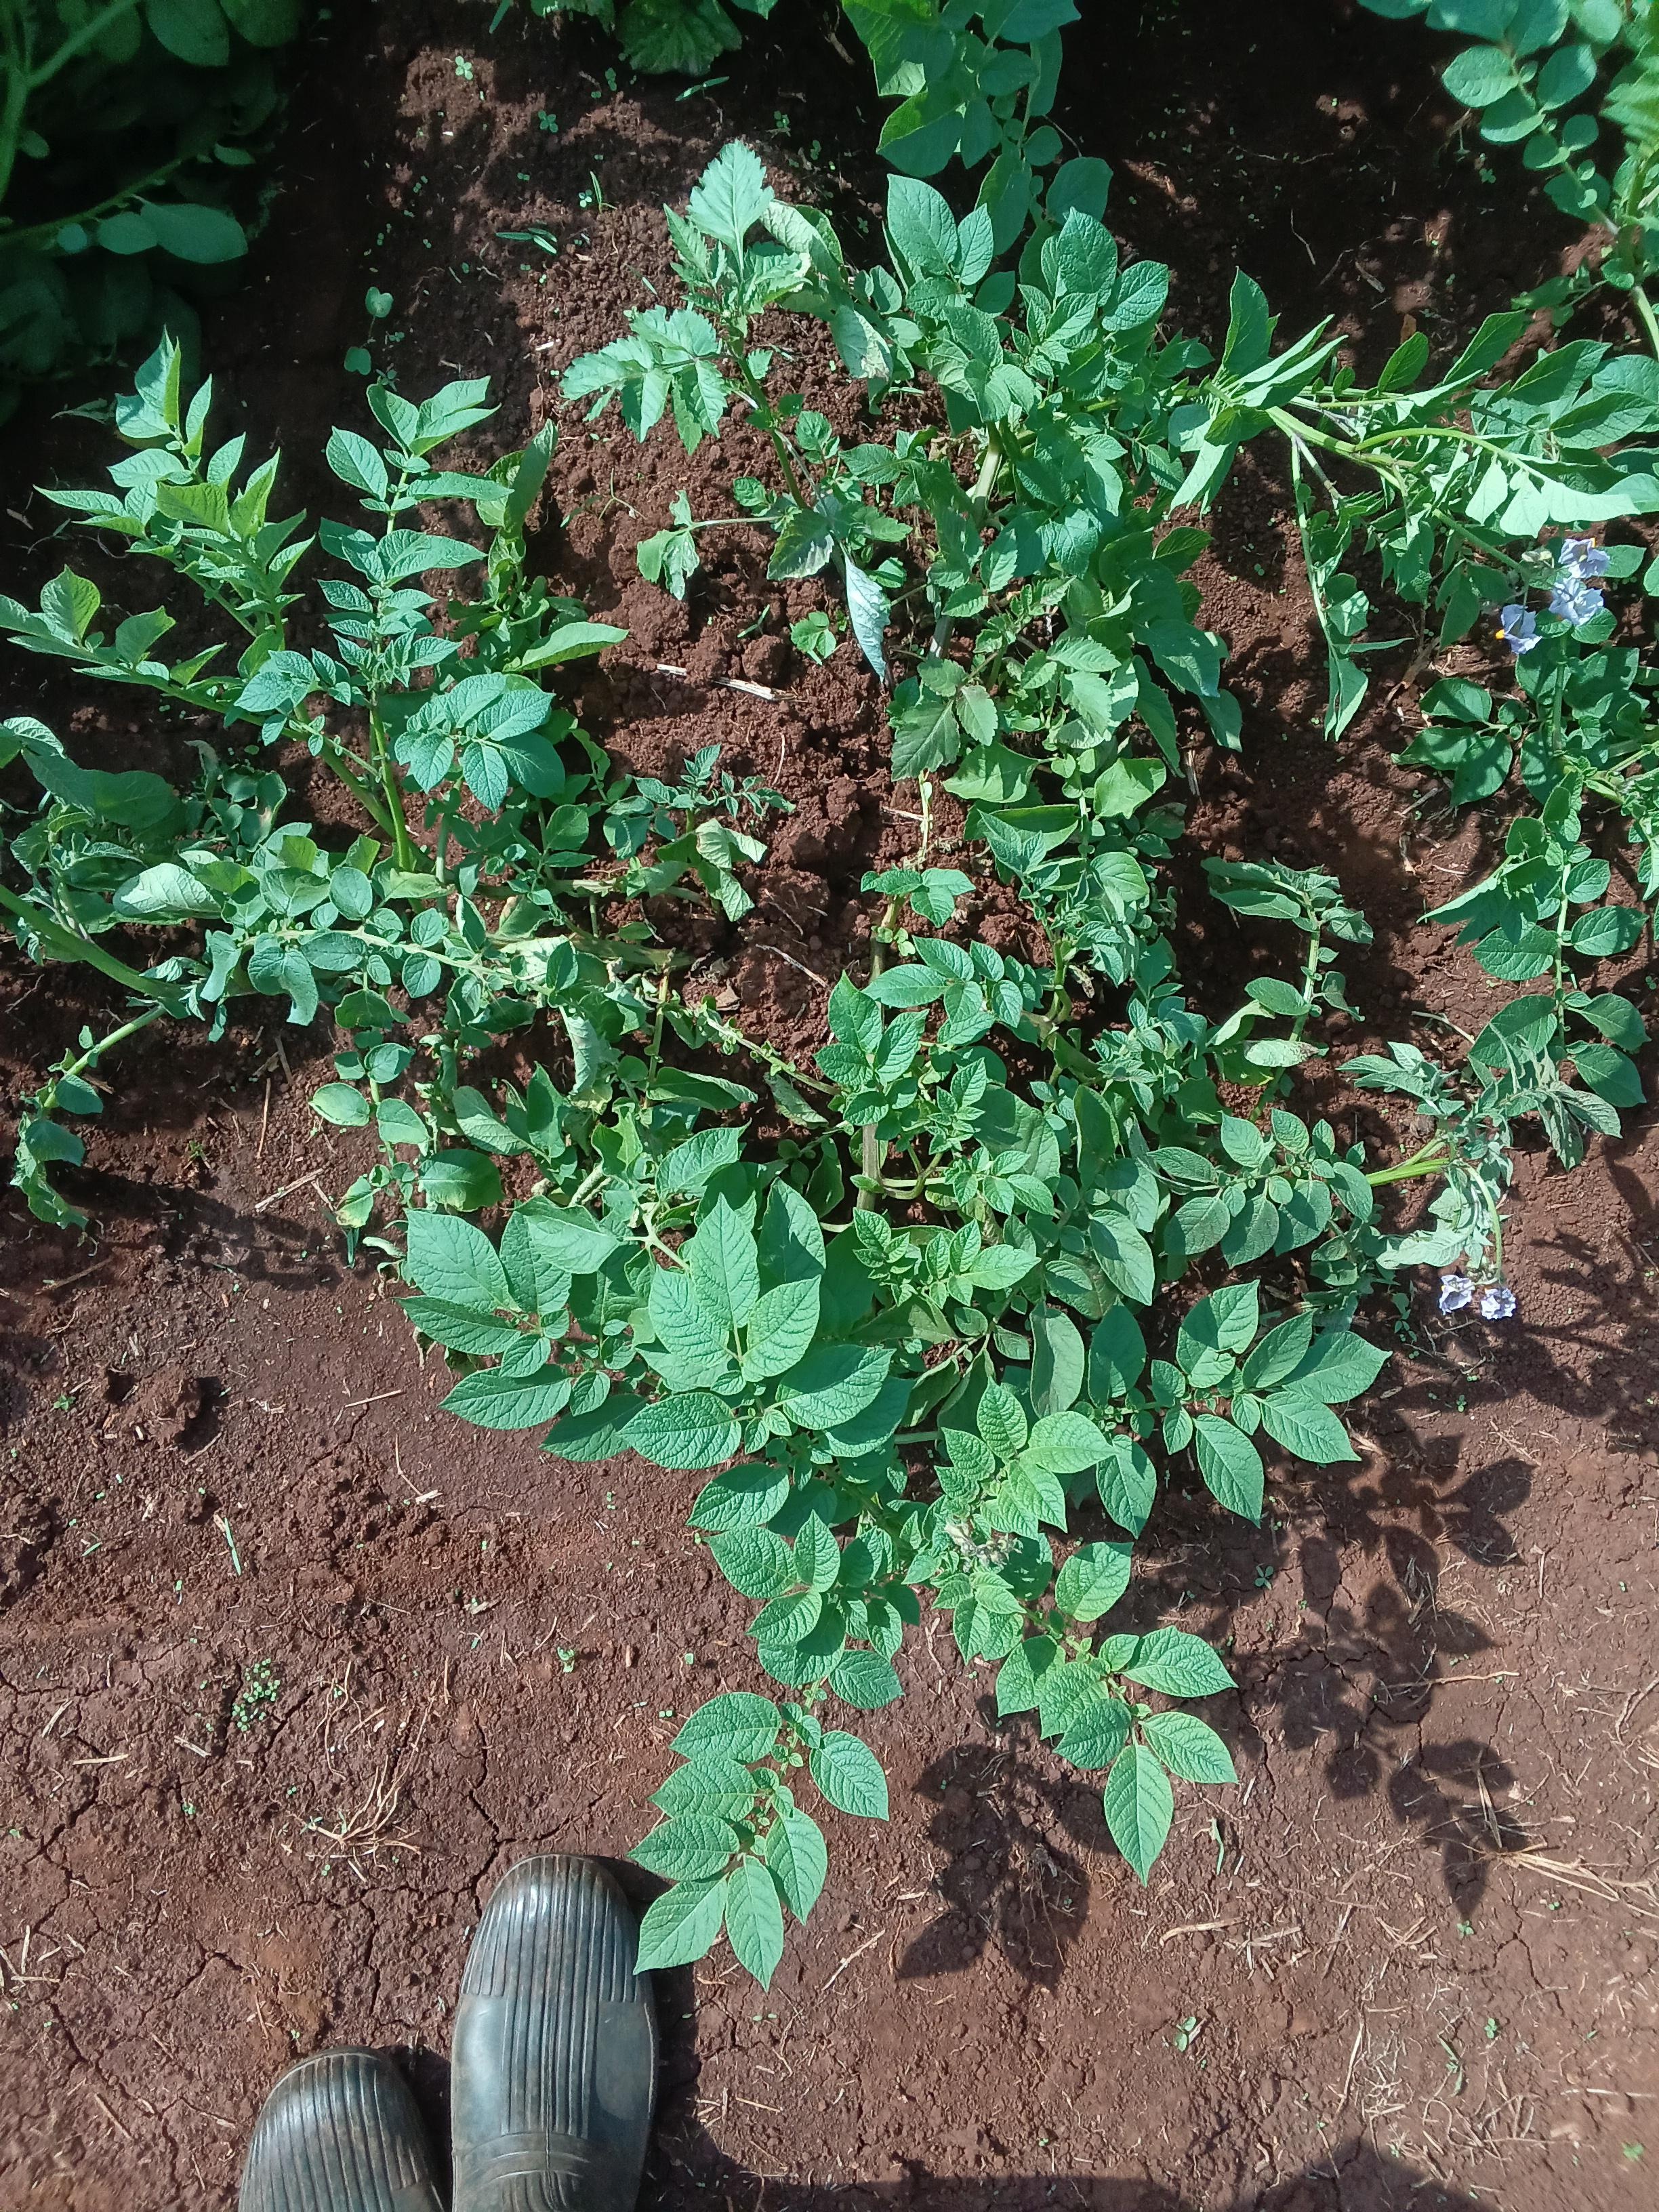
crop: potato
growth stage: flowering
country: Kenya
